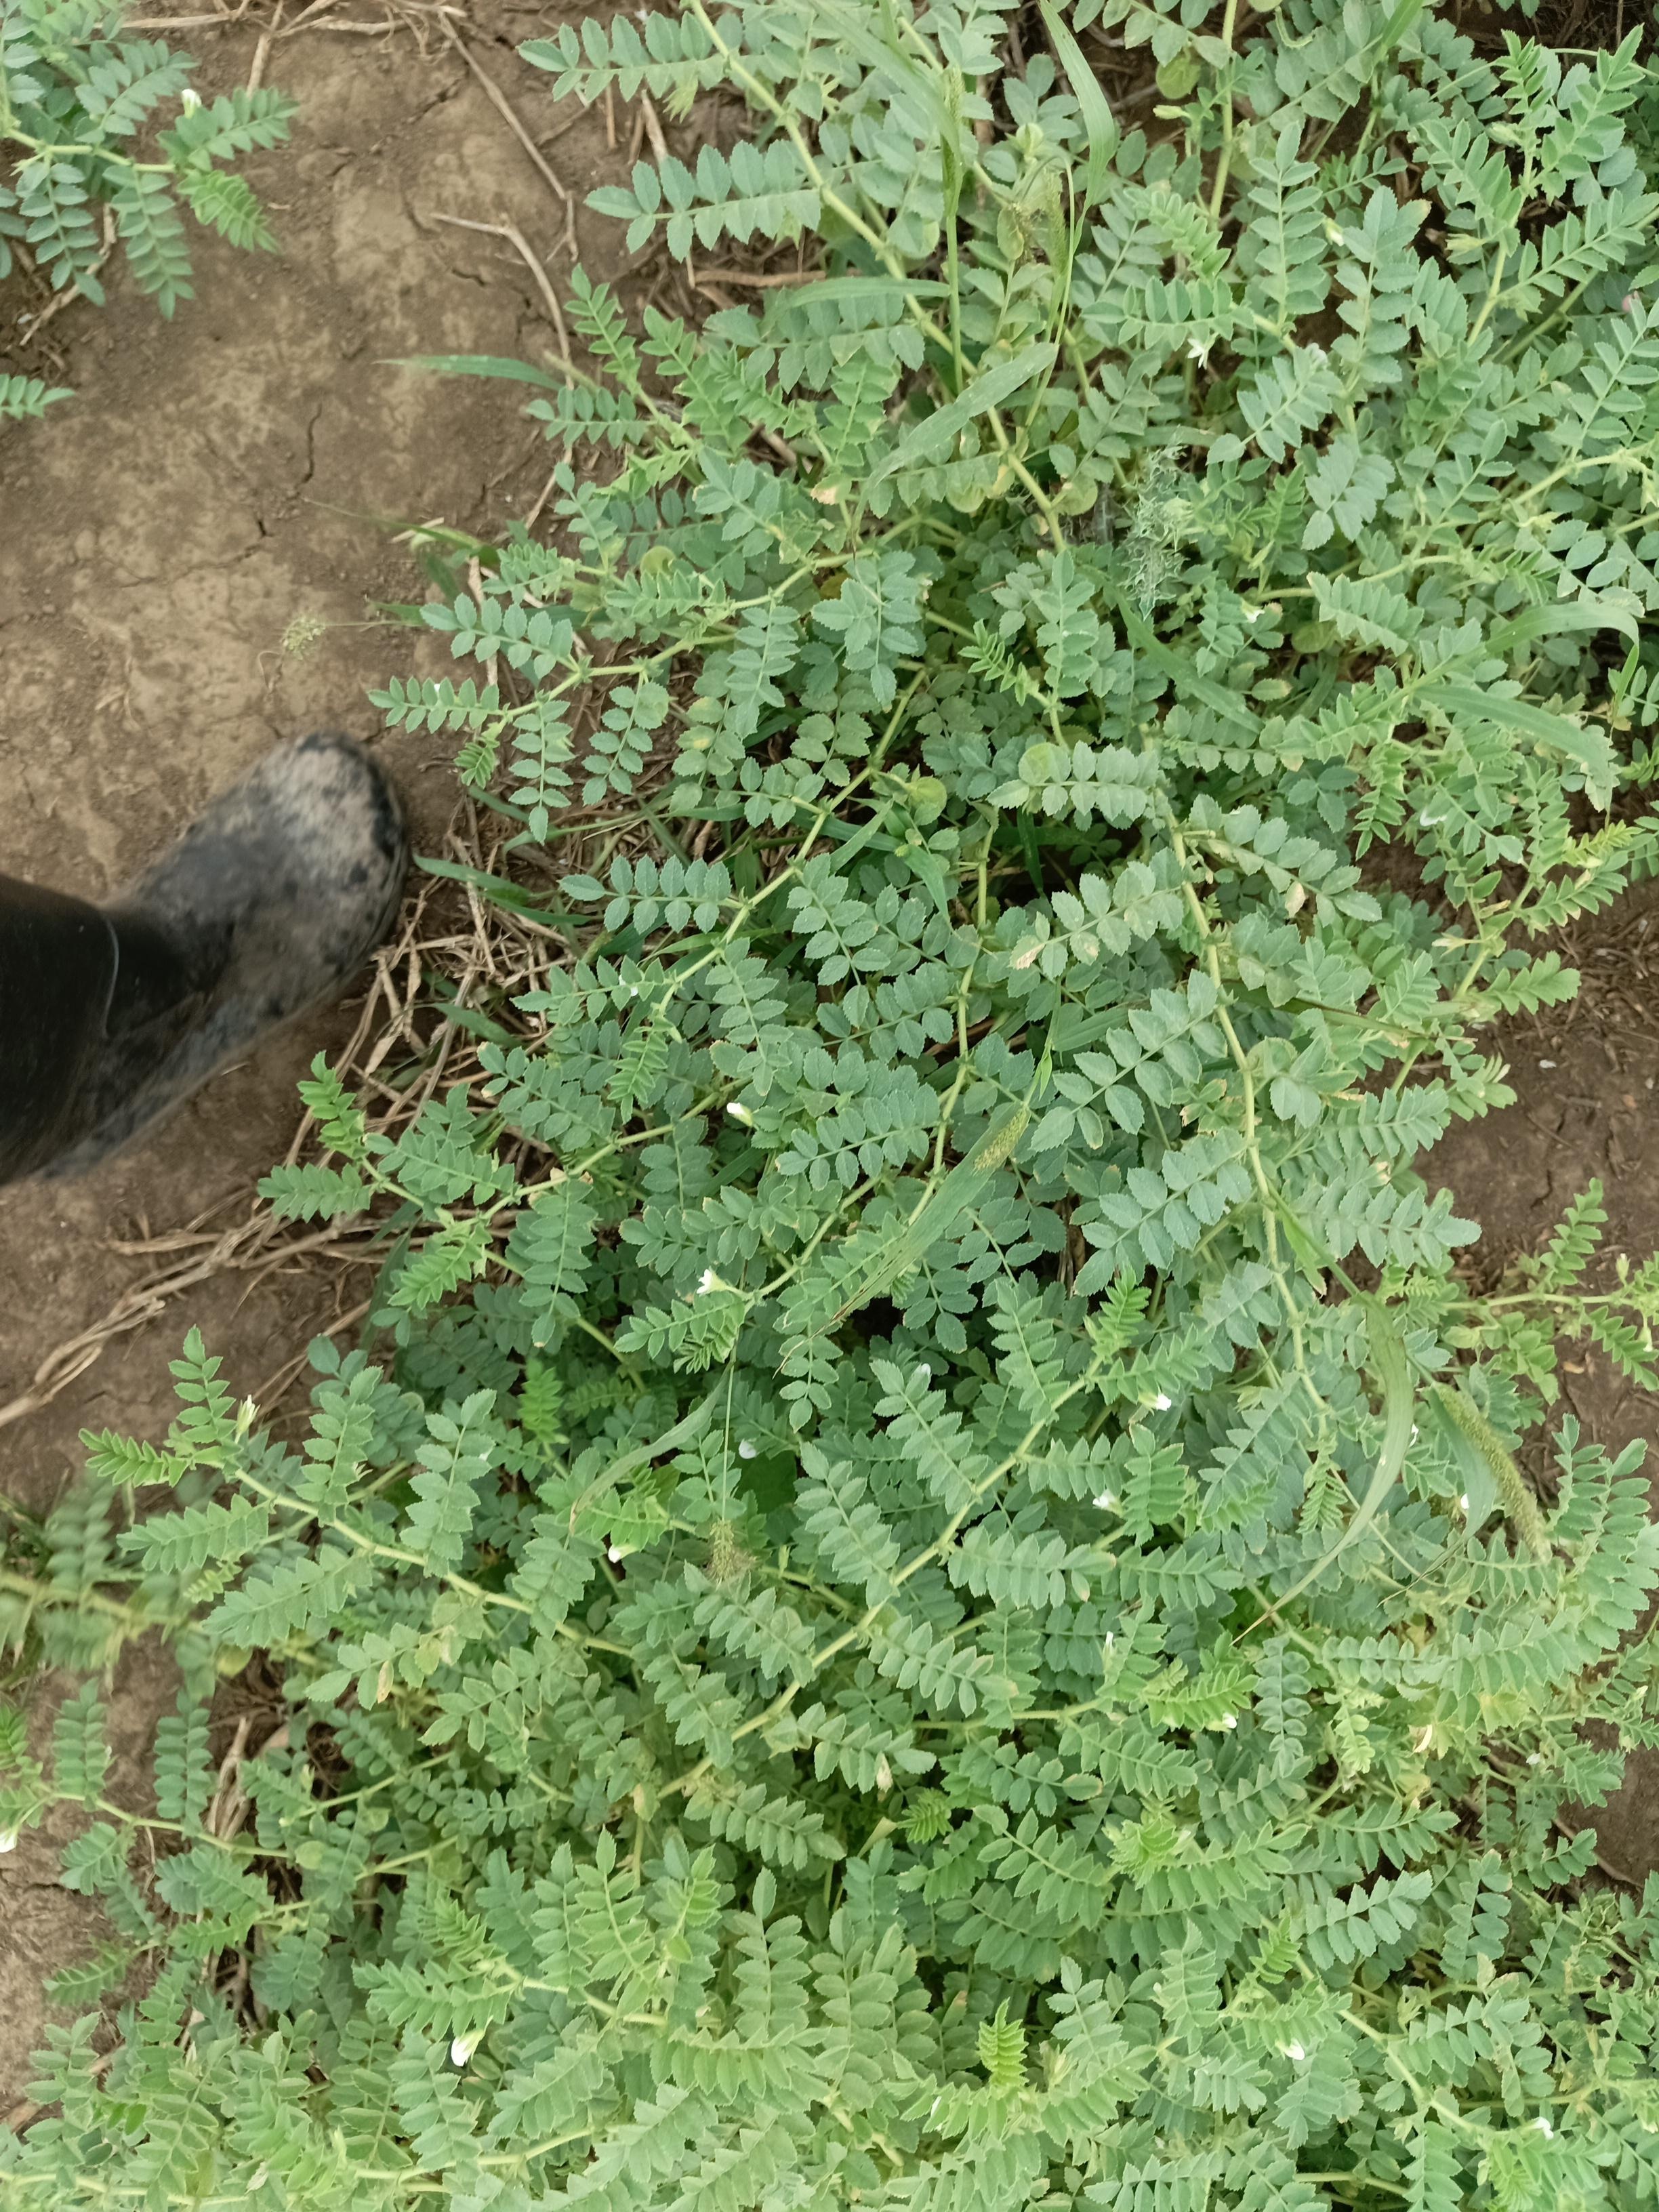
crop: chickpea
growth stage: development pod
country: Tanzania
